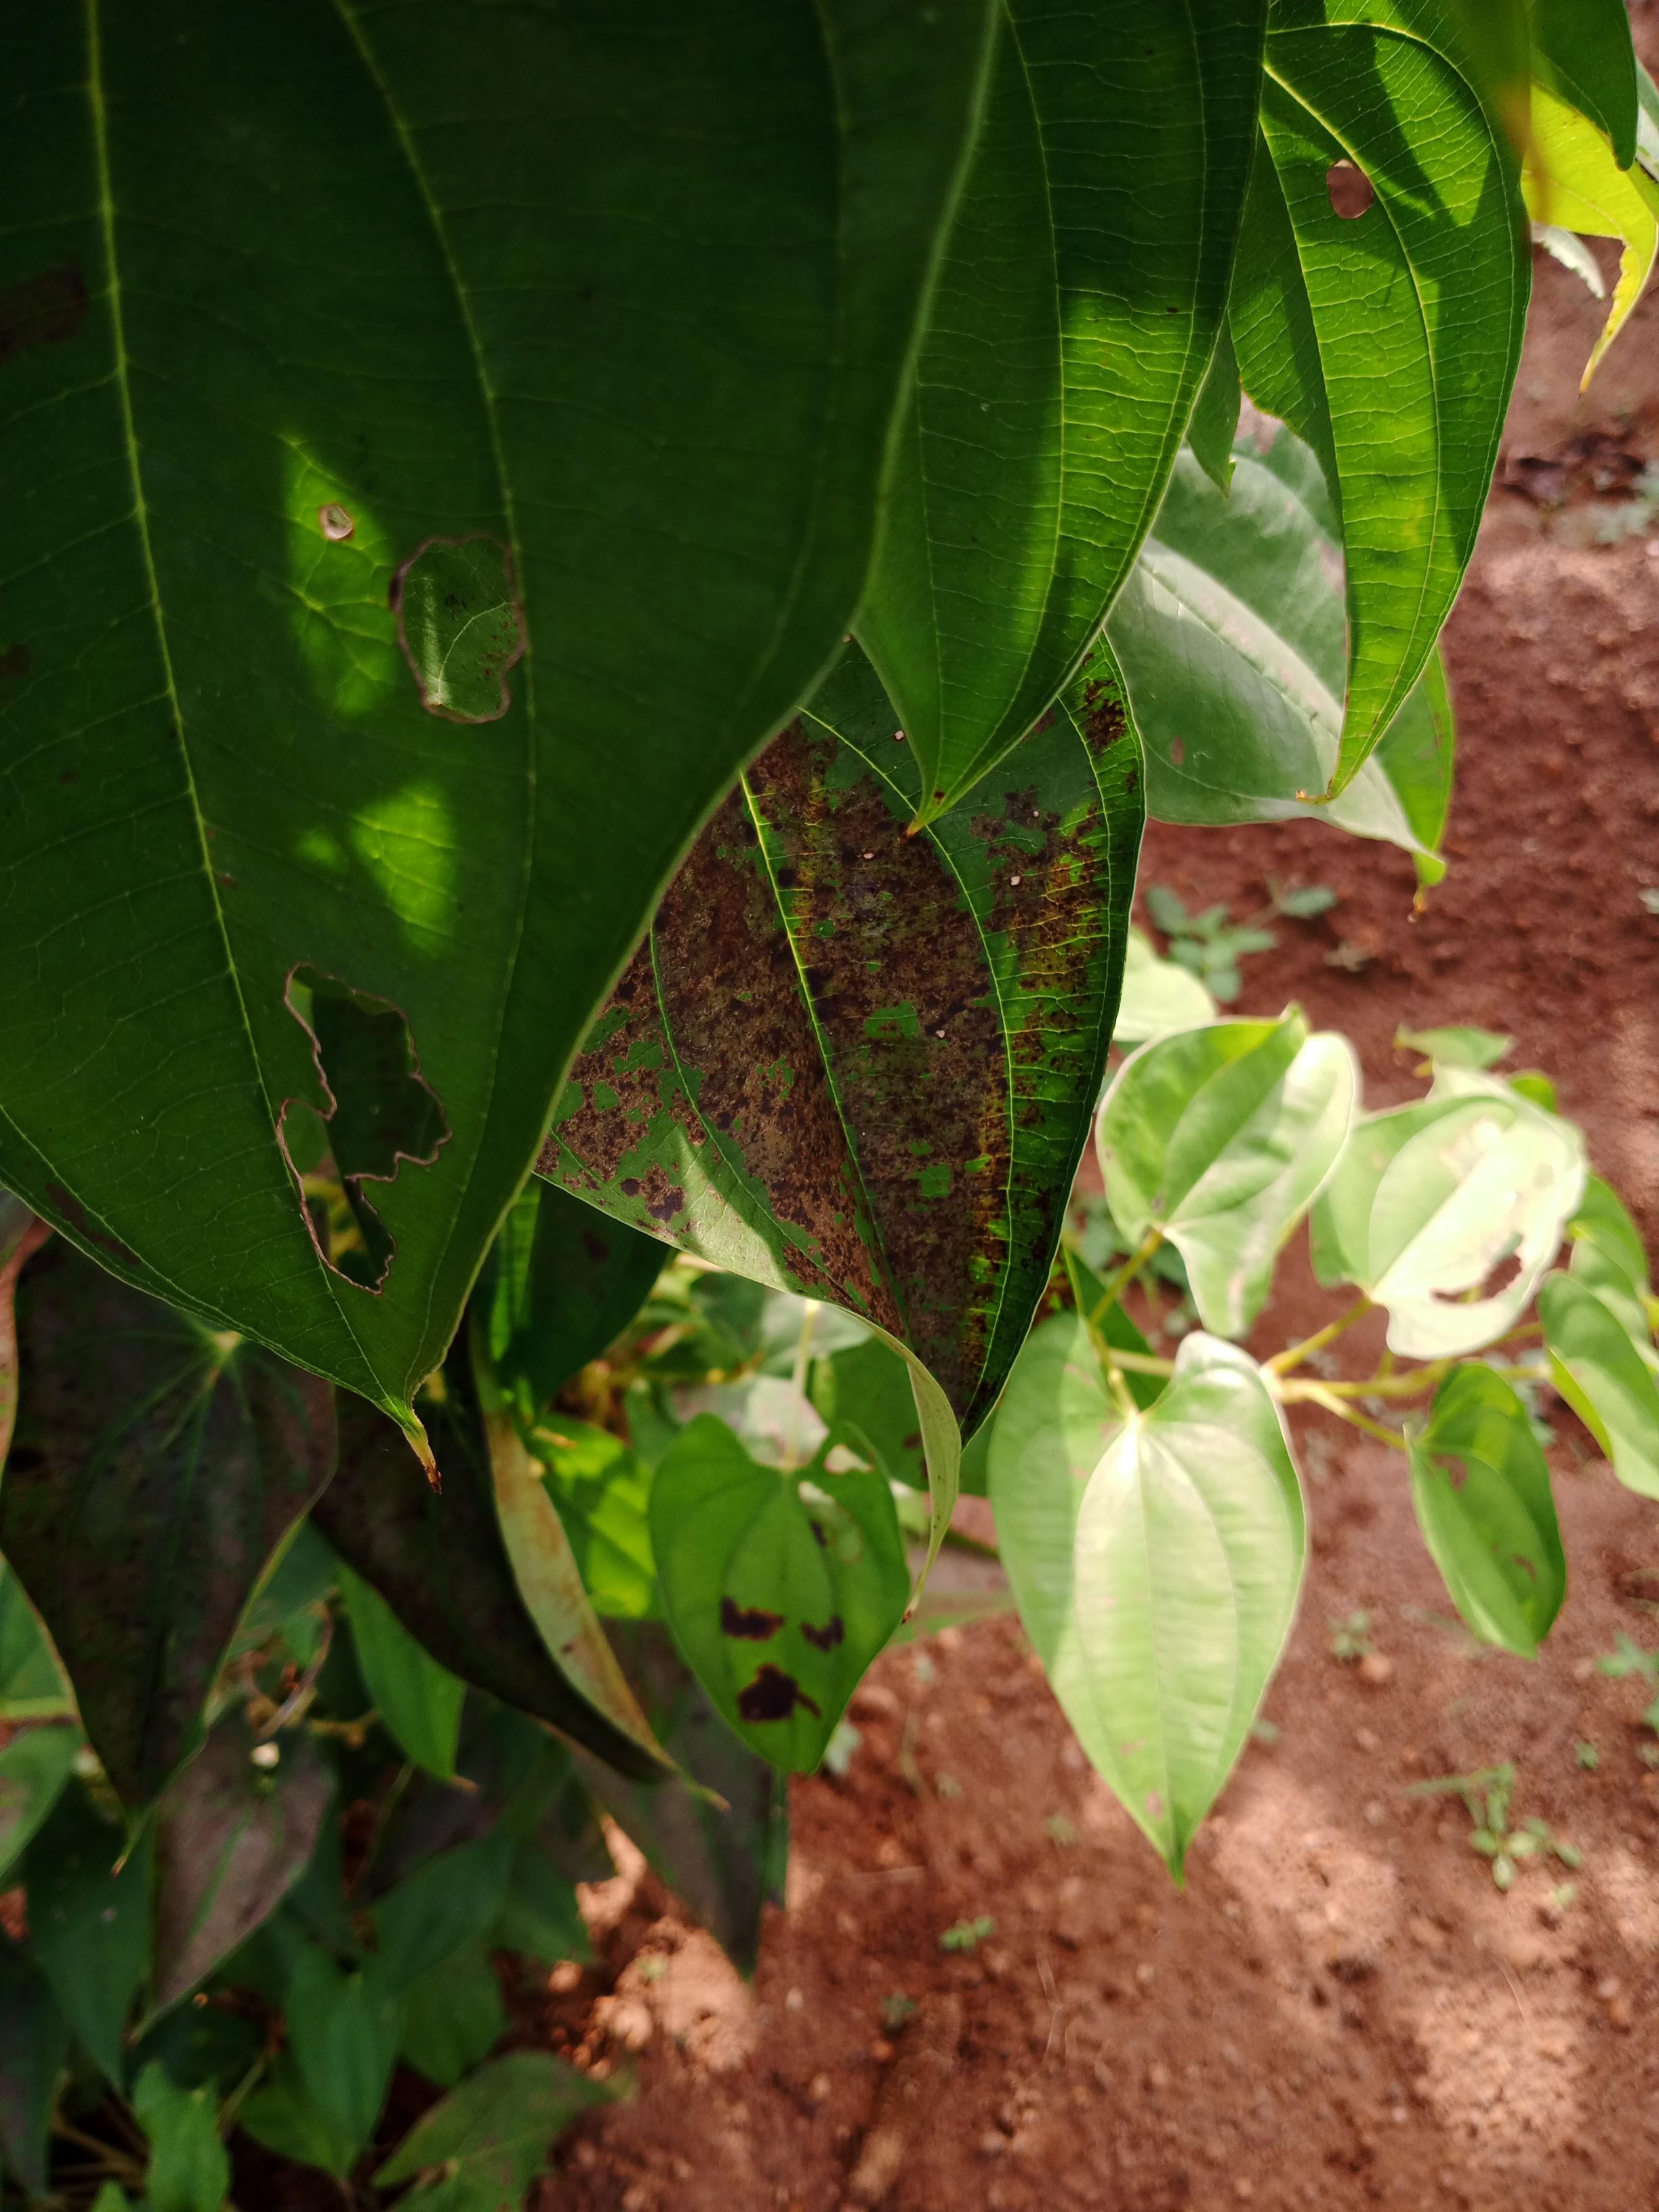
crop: yam
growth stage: vegetative
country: Nigeria
